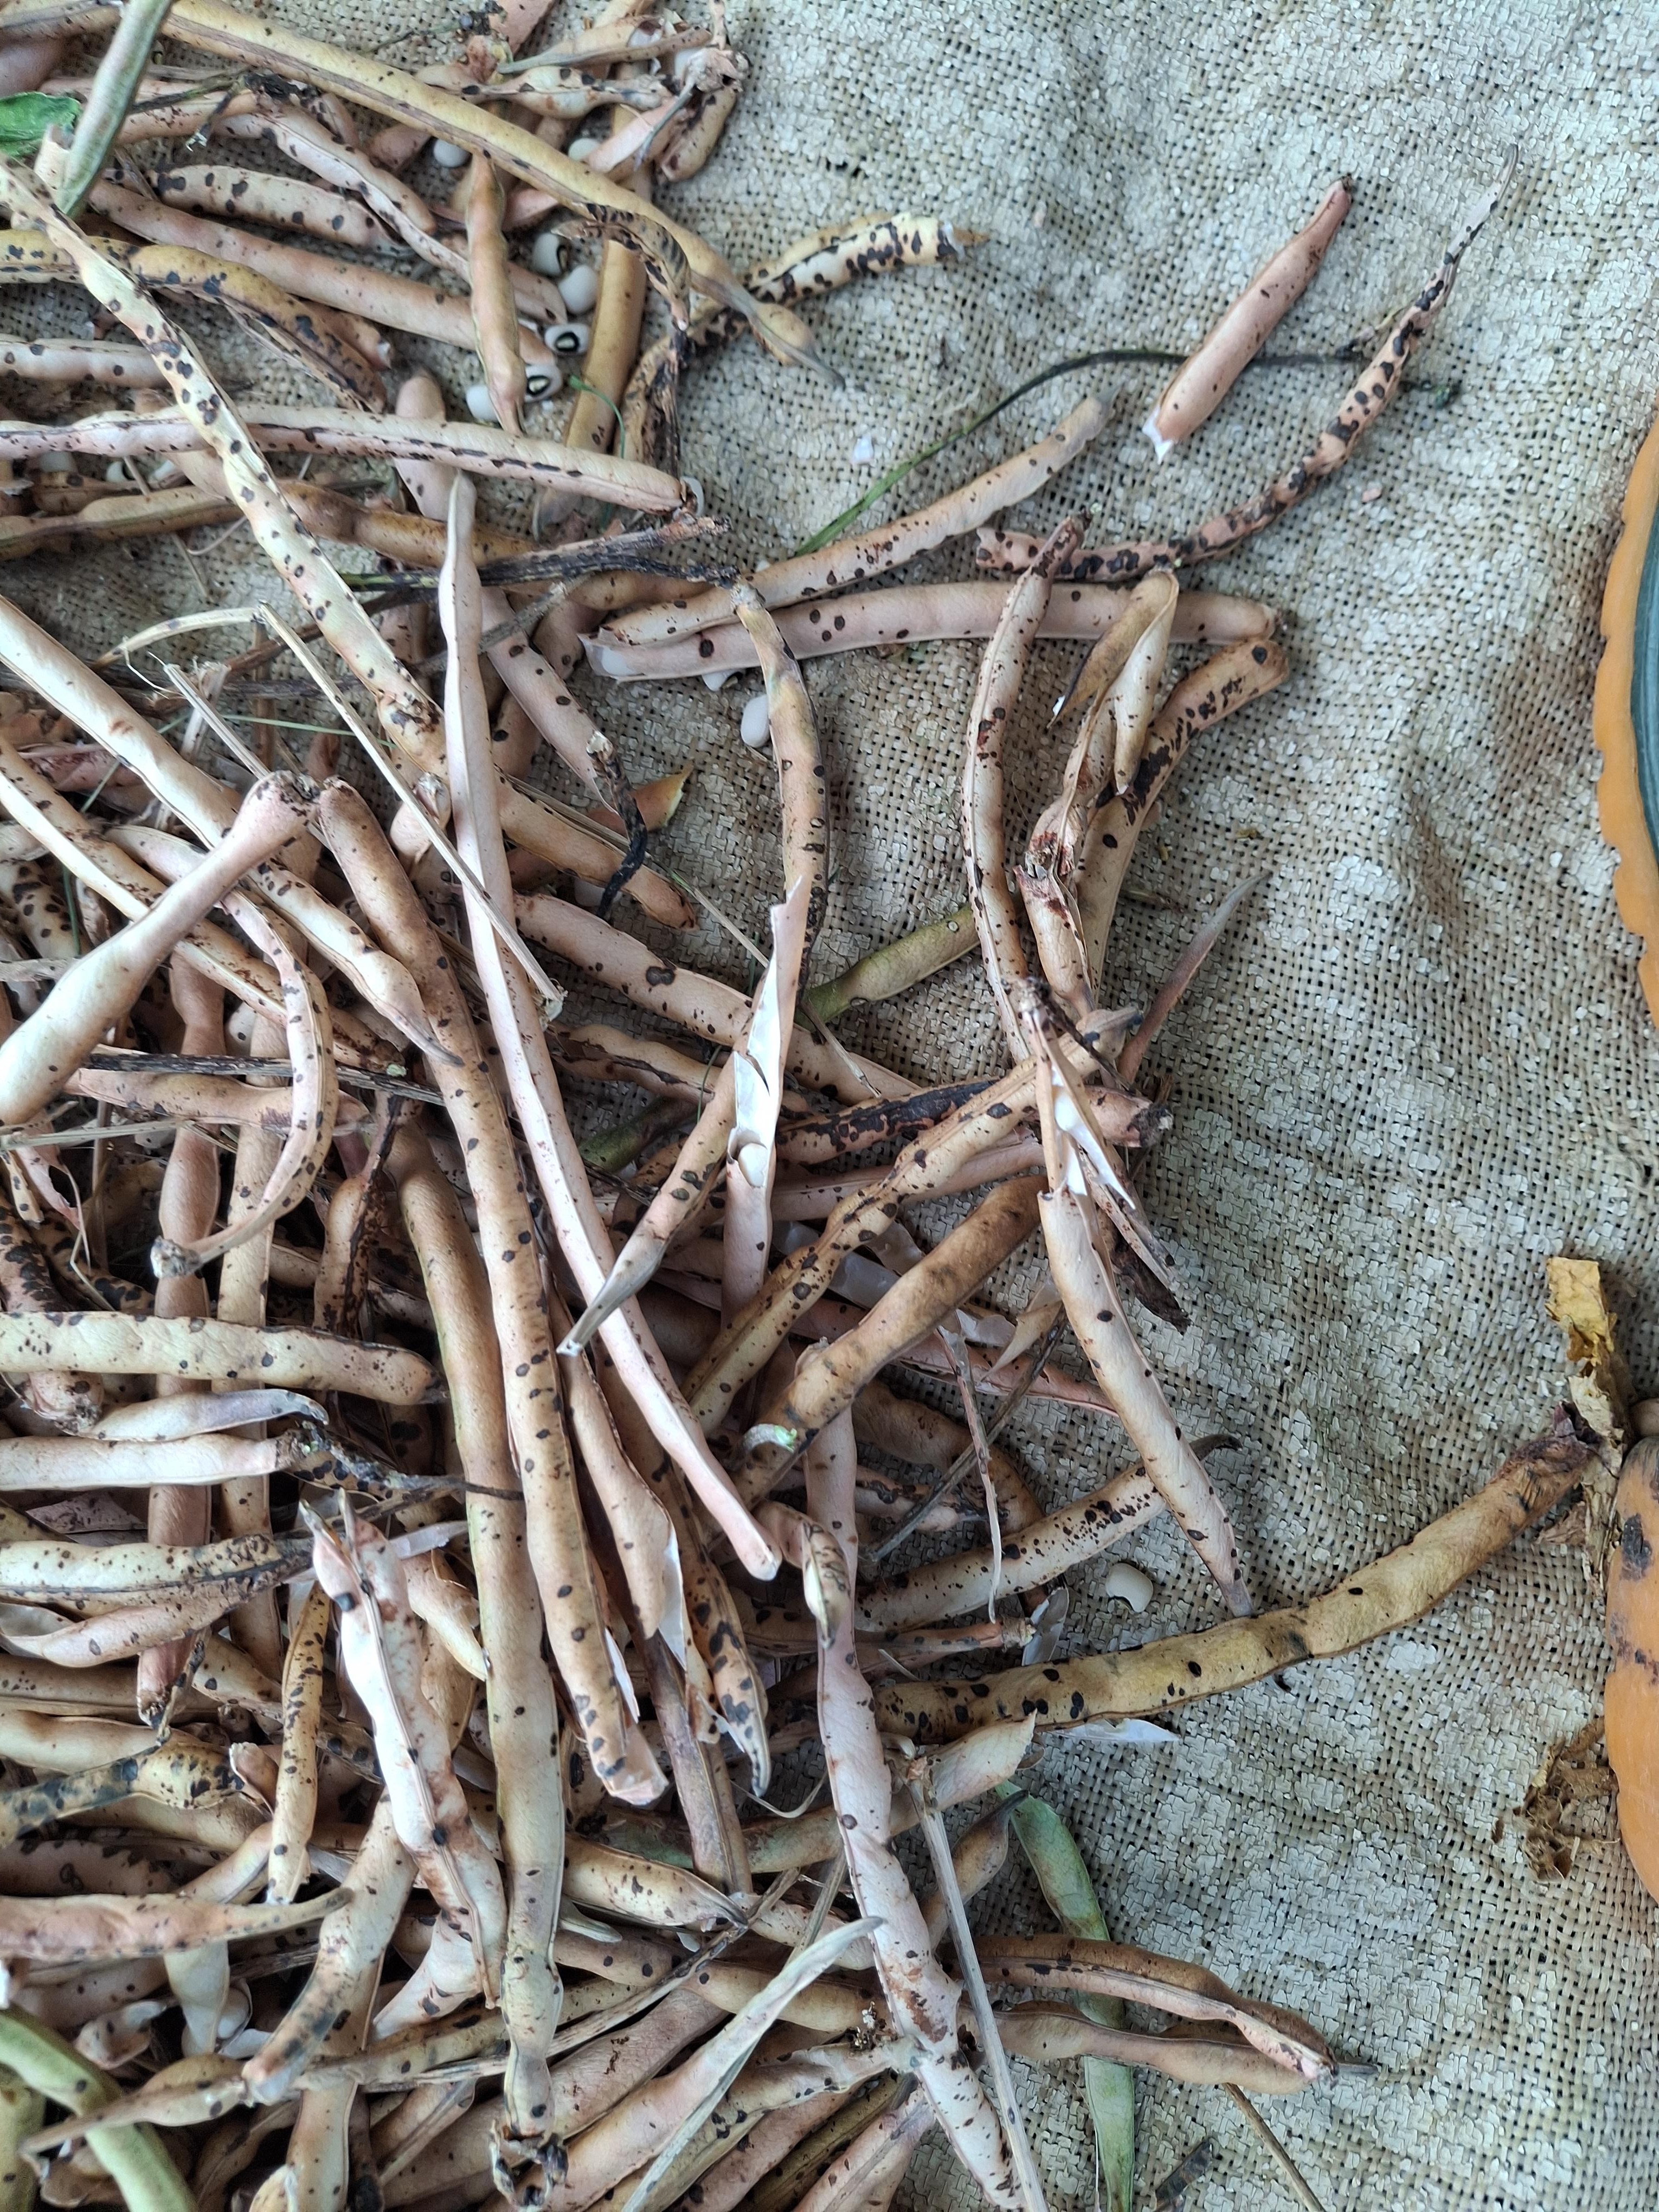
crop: cowpea
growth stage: harvest
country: Nigeria
